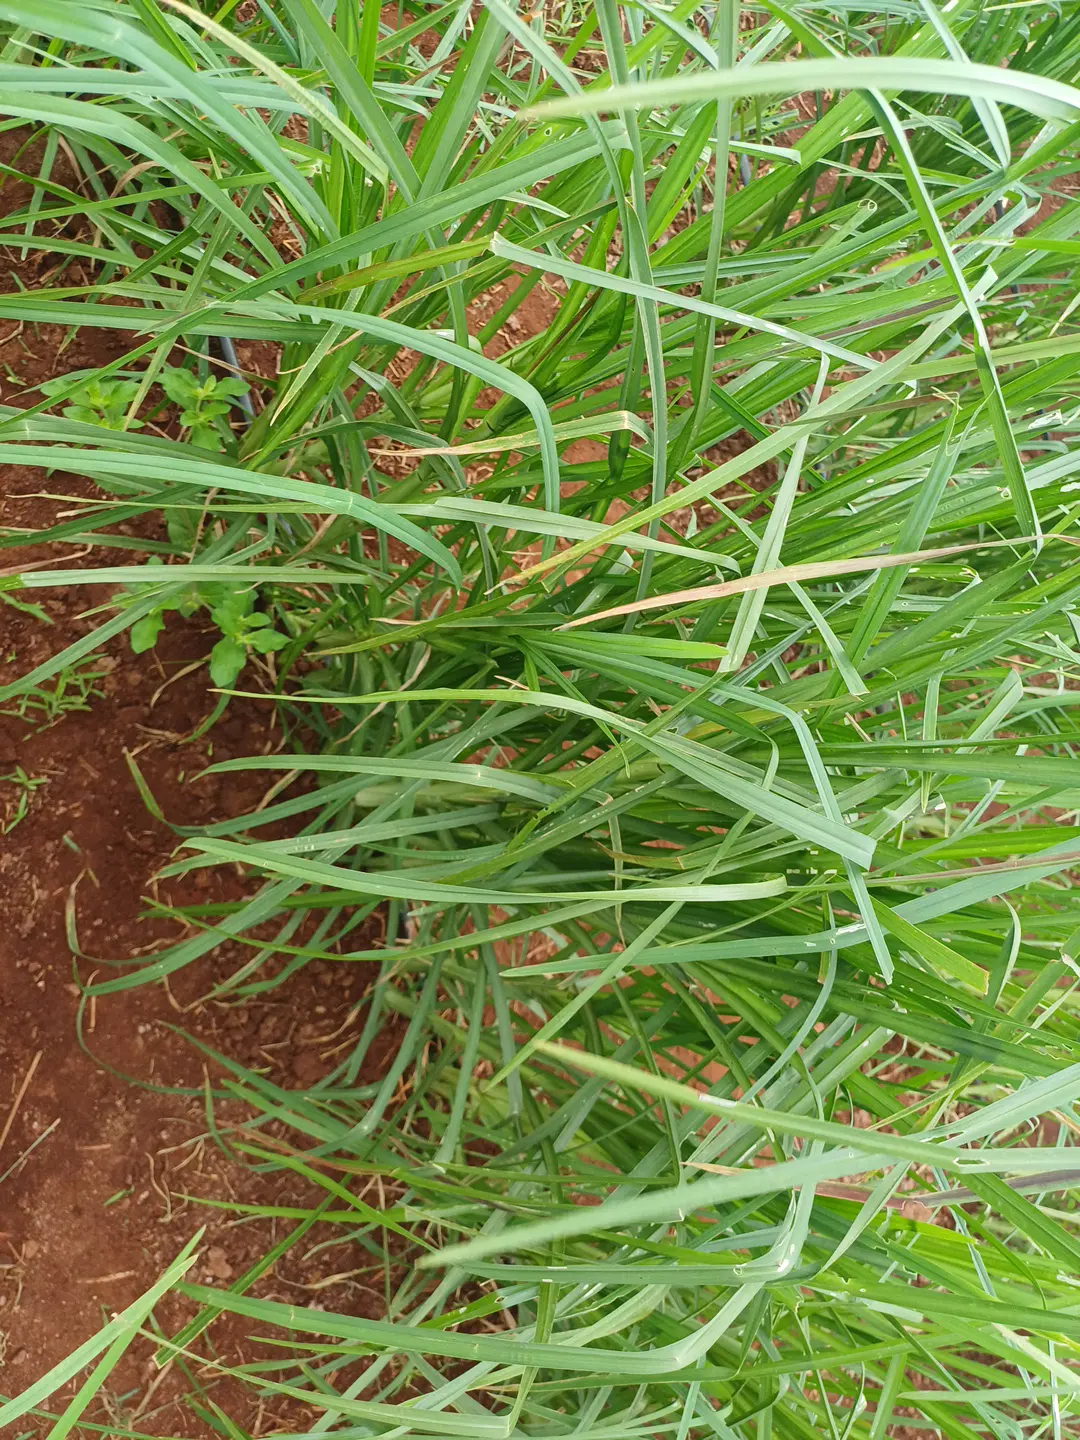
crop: finger millet
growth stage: vegetative
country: Kenya
